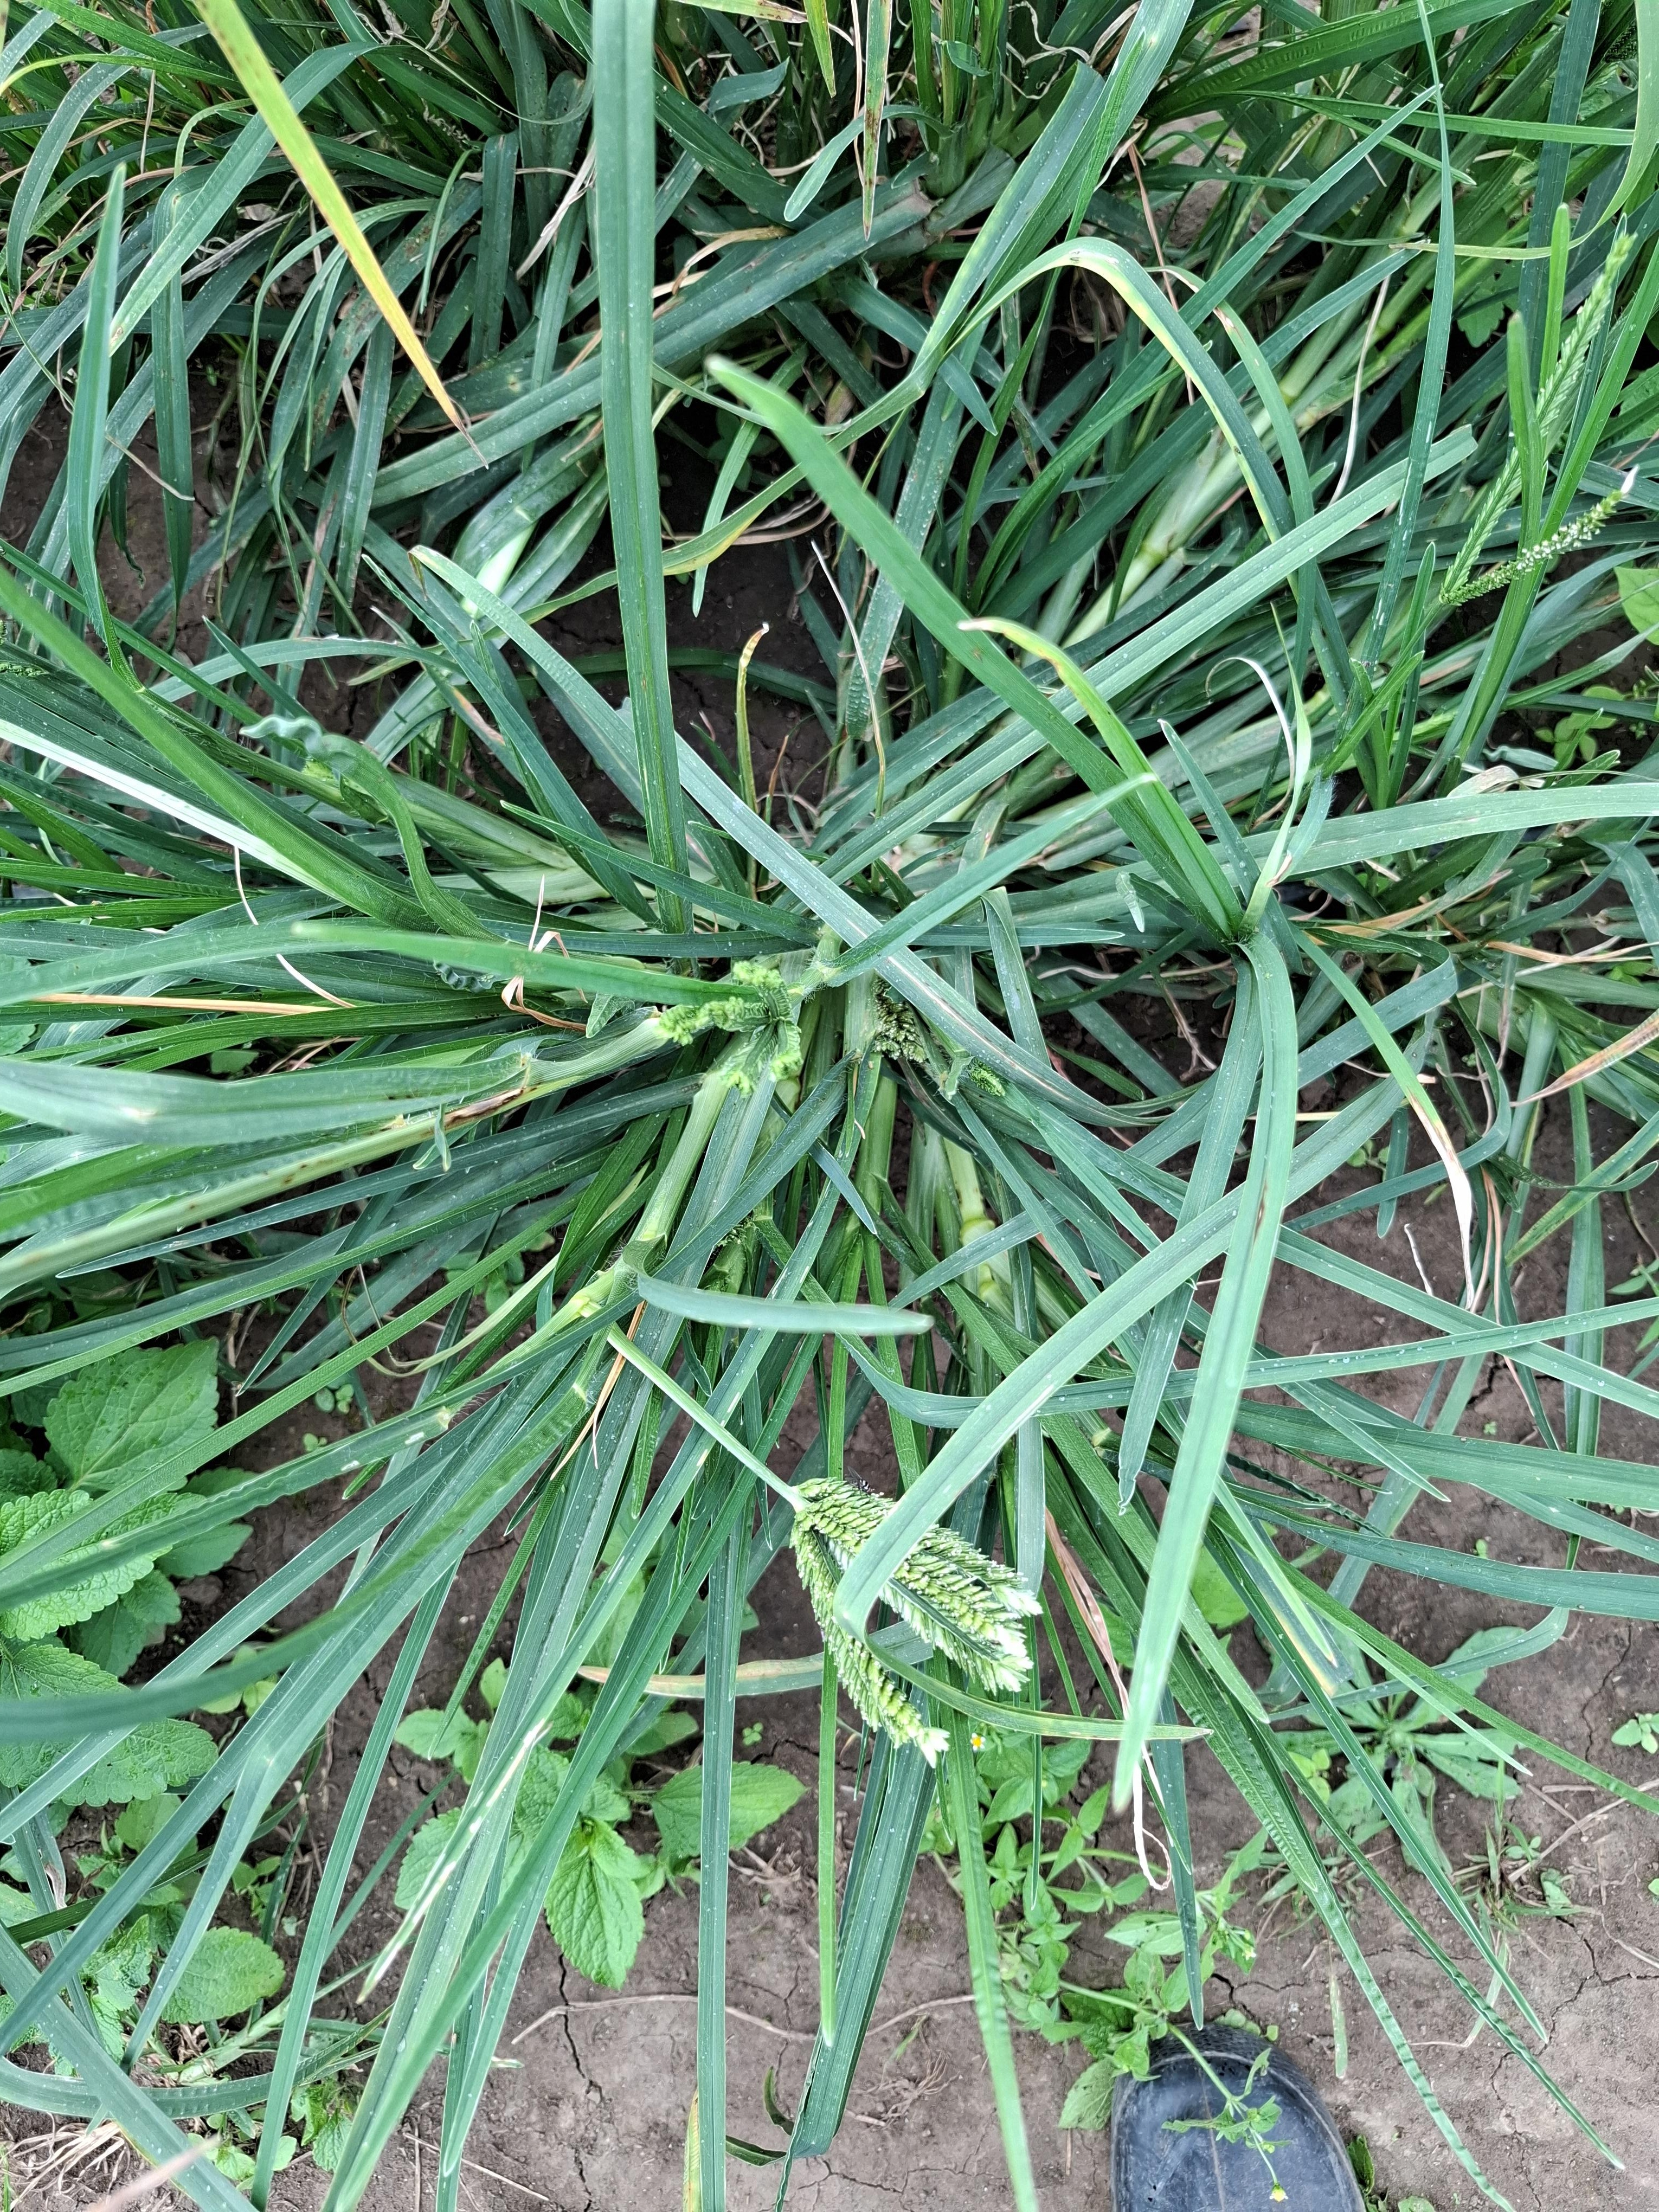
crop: sweet potato
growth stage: vegetative
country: Tanzania
